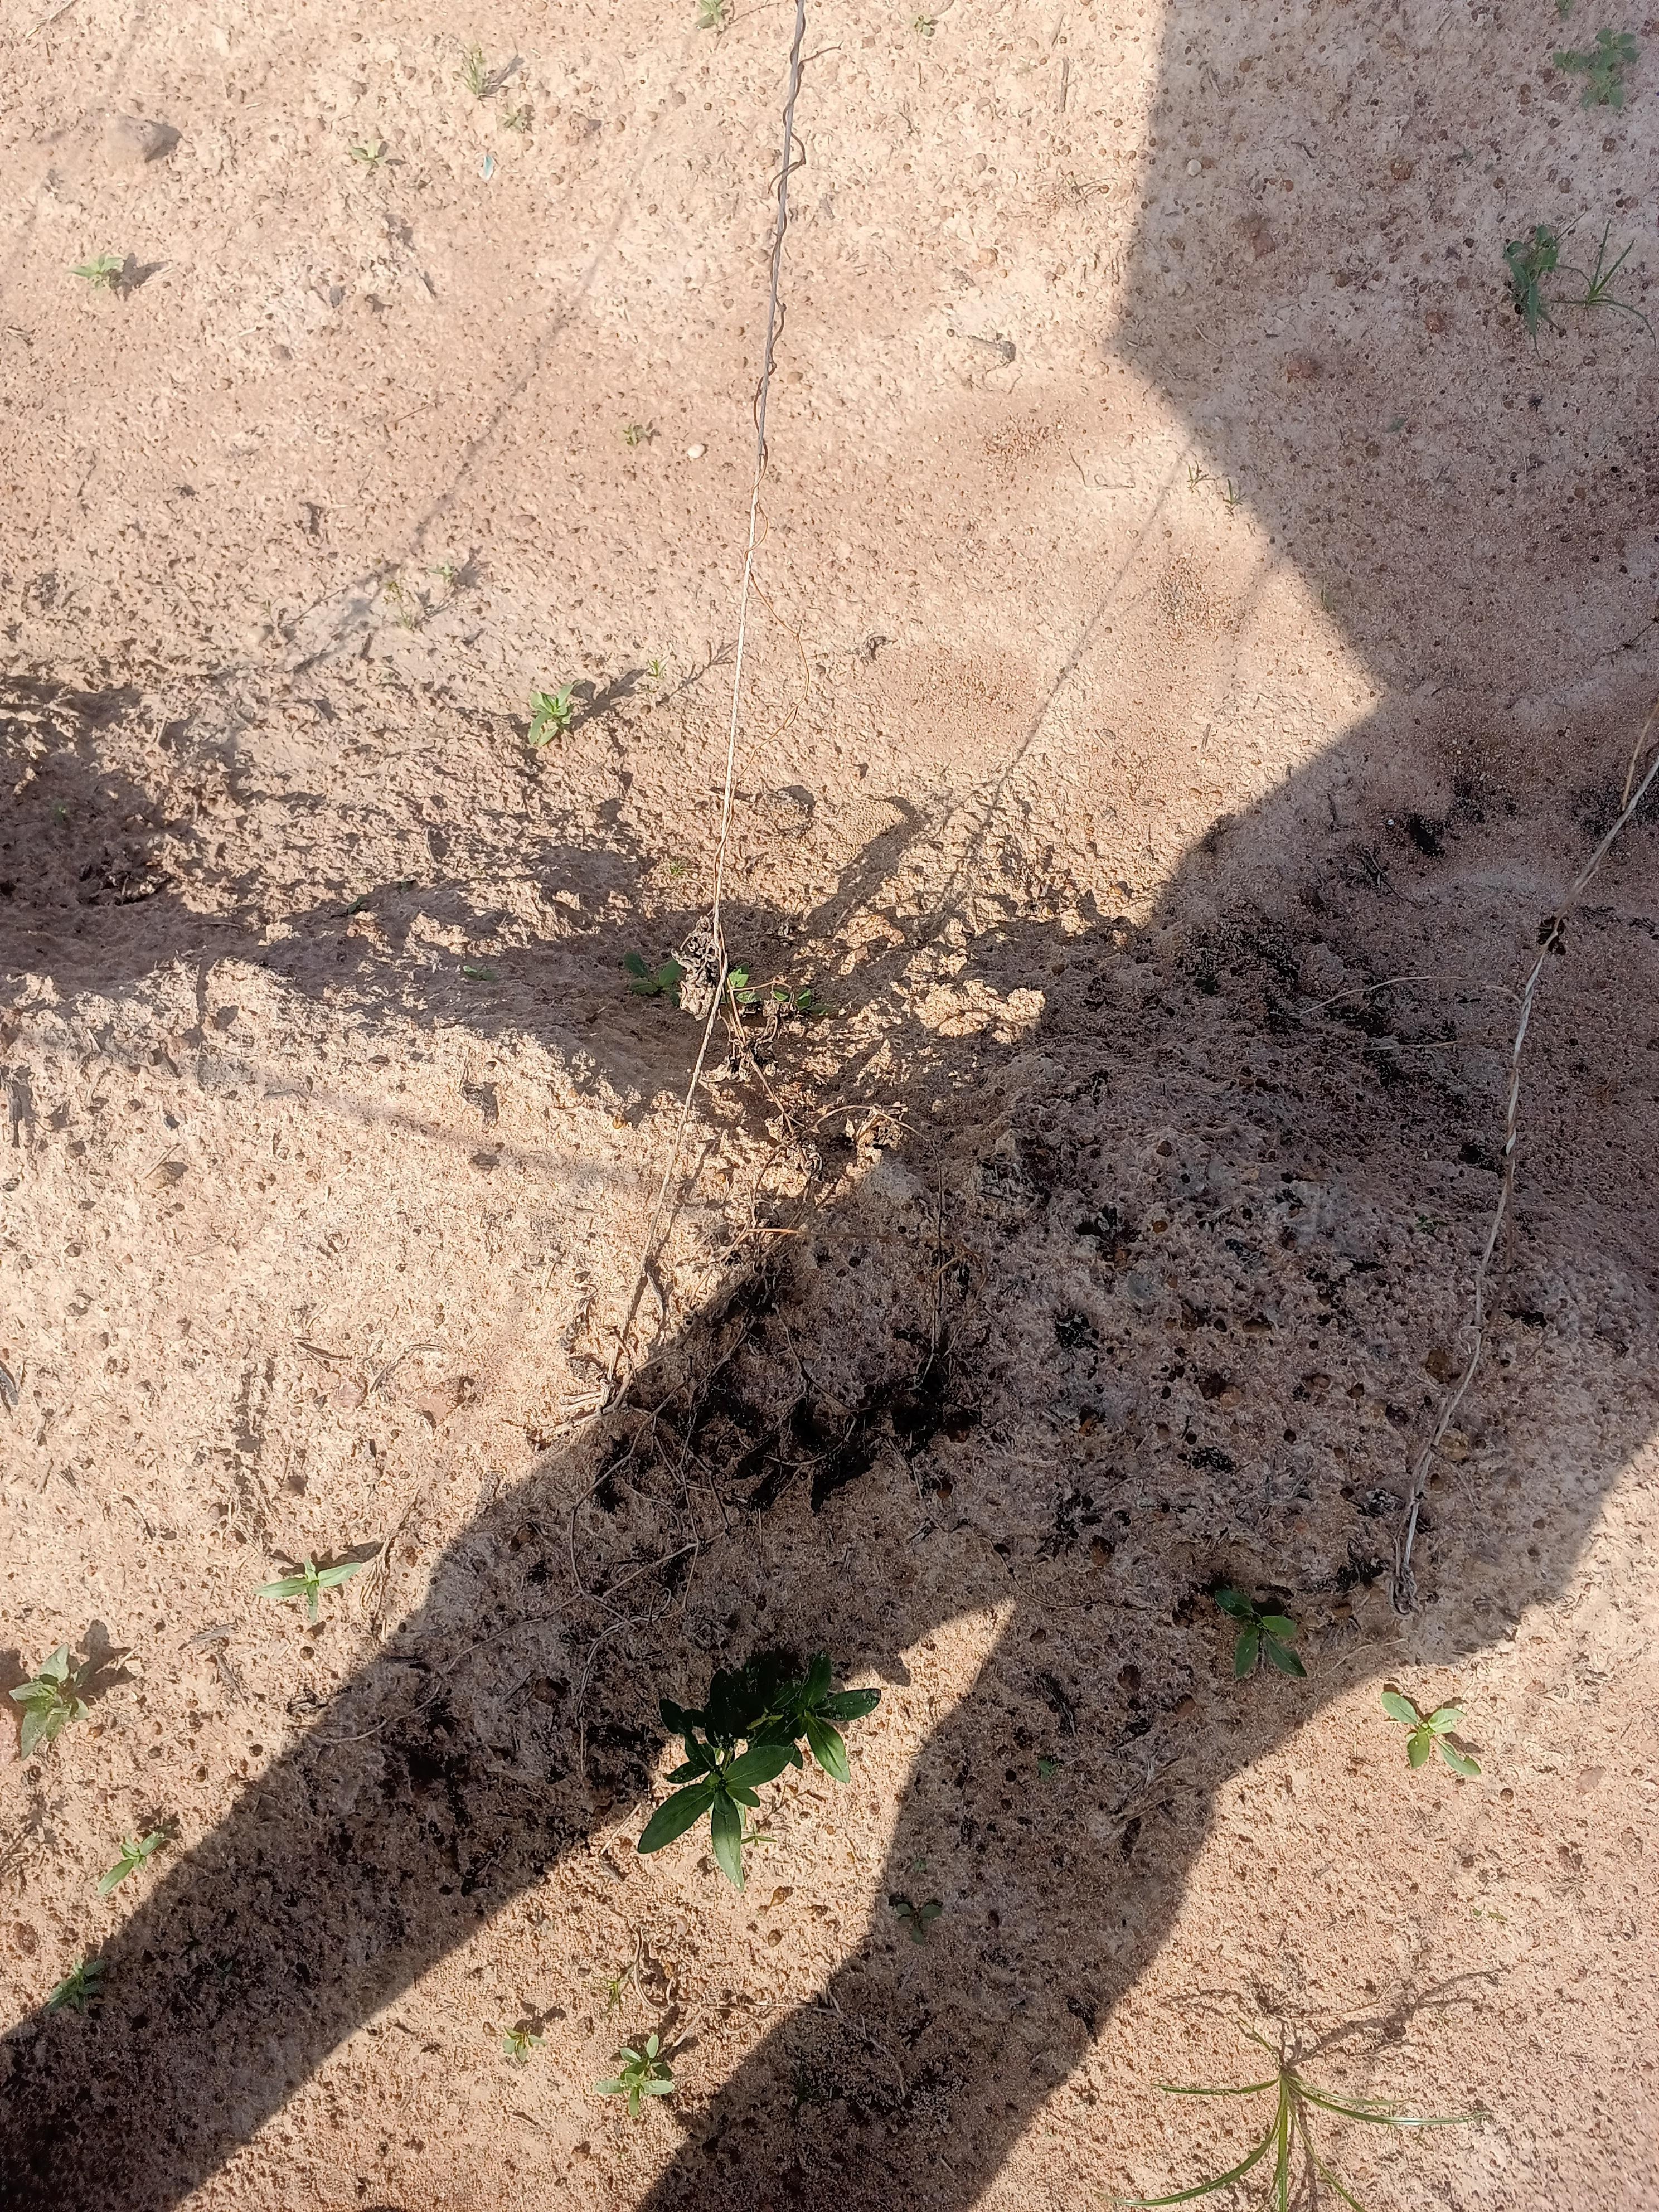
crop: yam
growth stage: maturity
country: Nigeria
